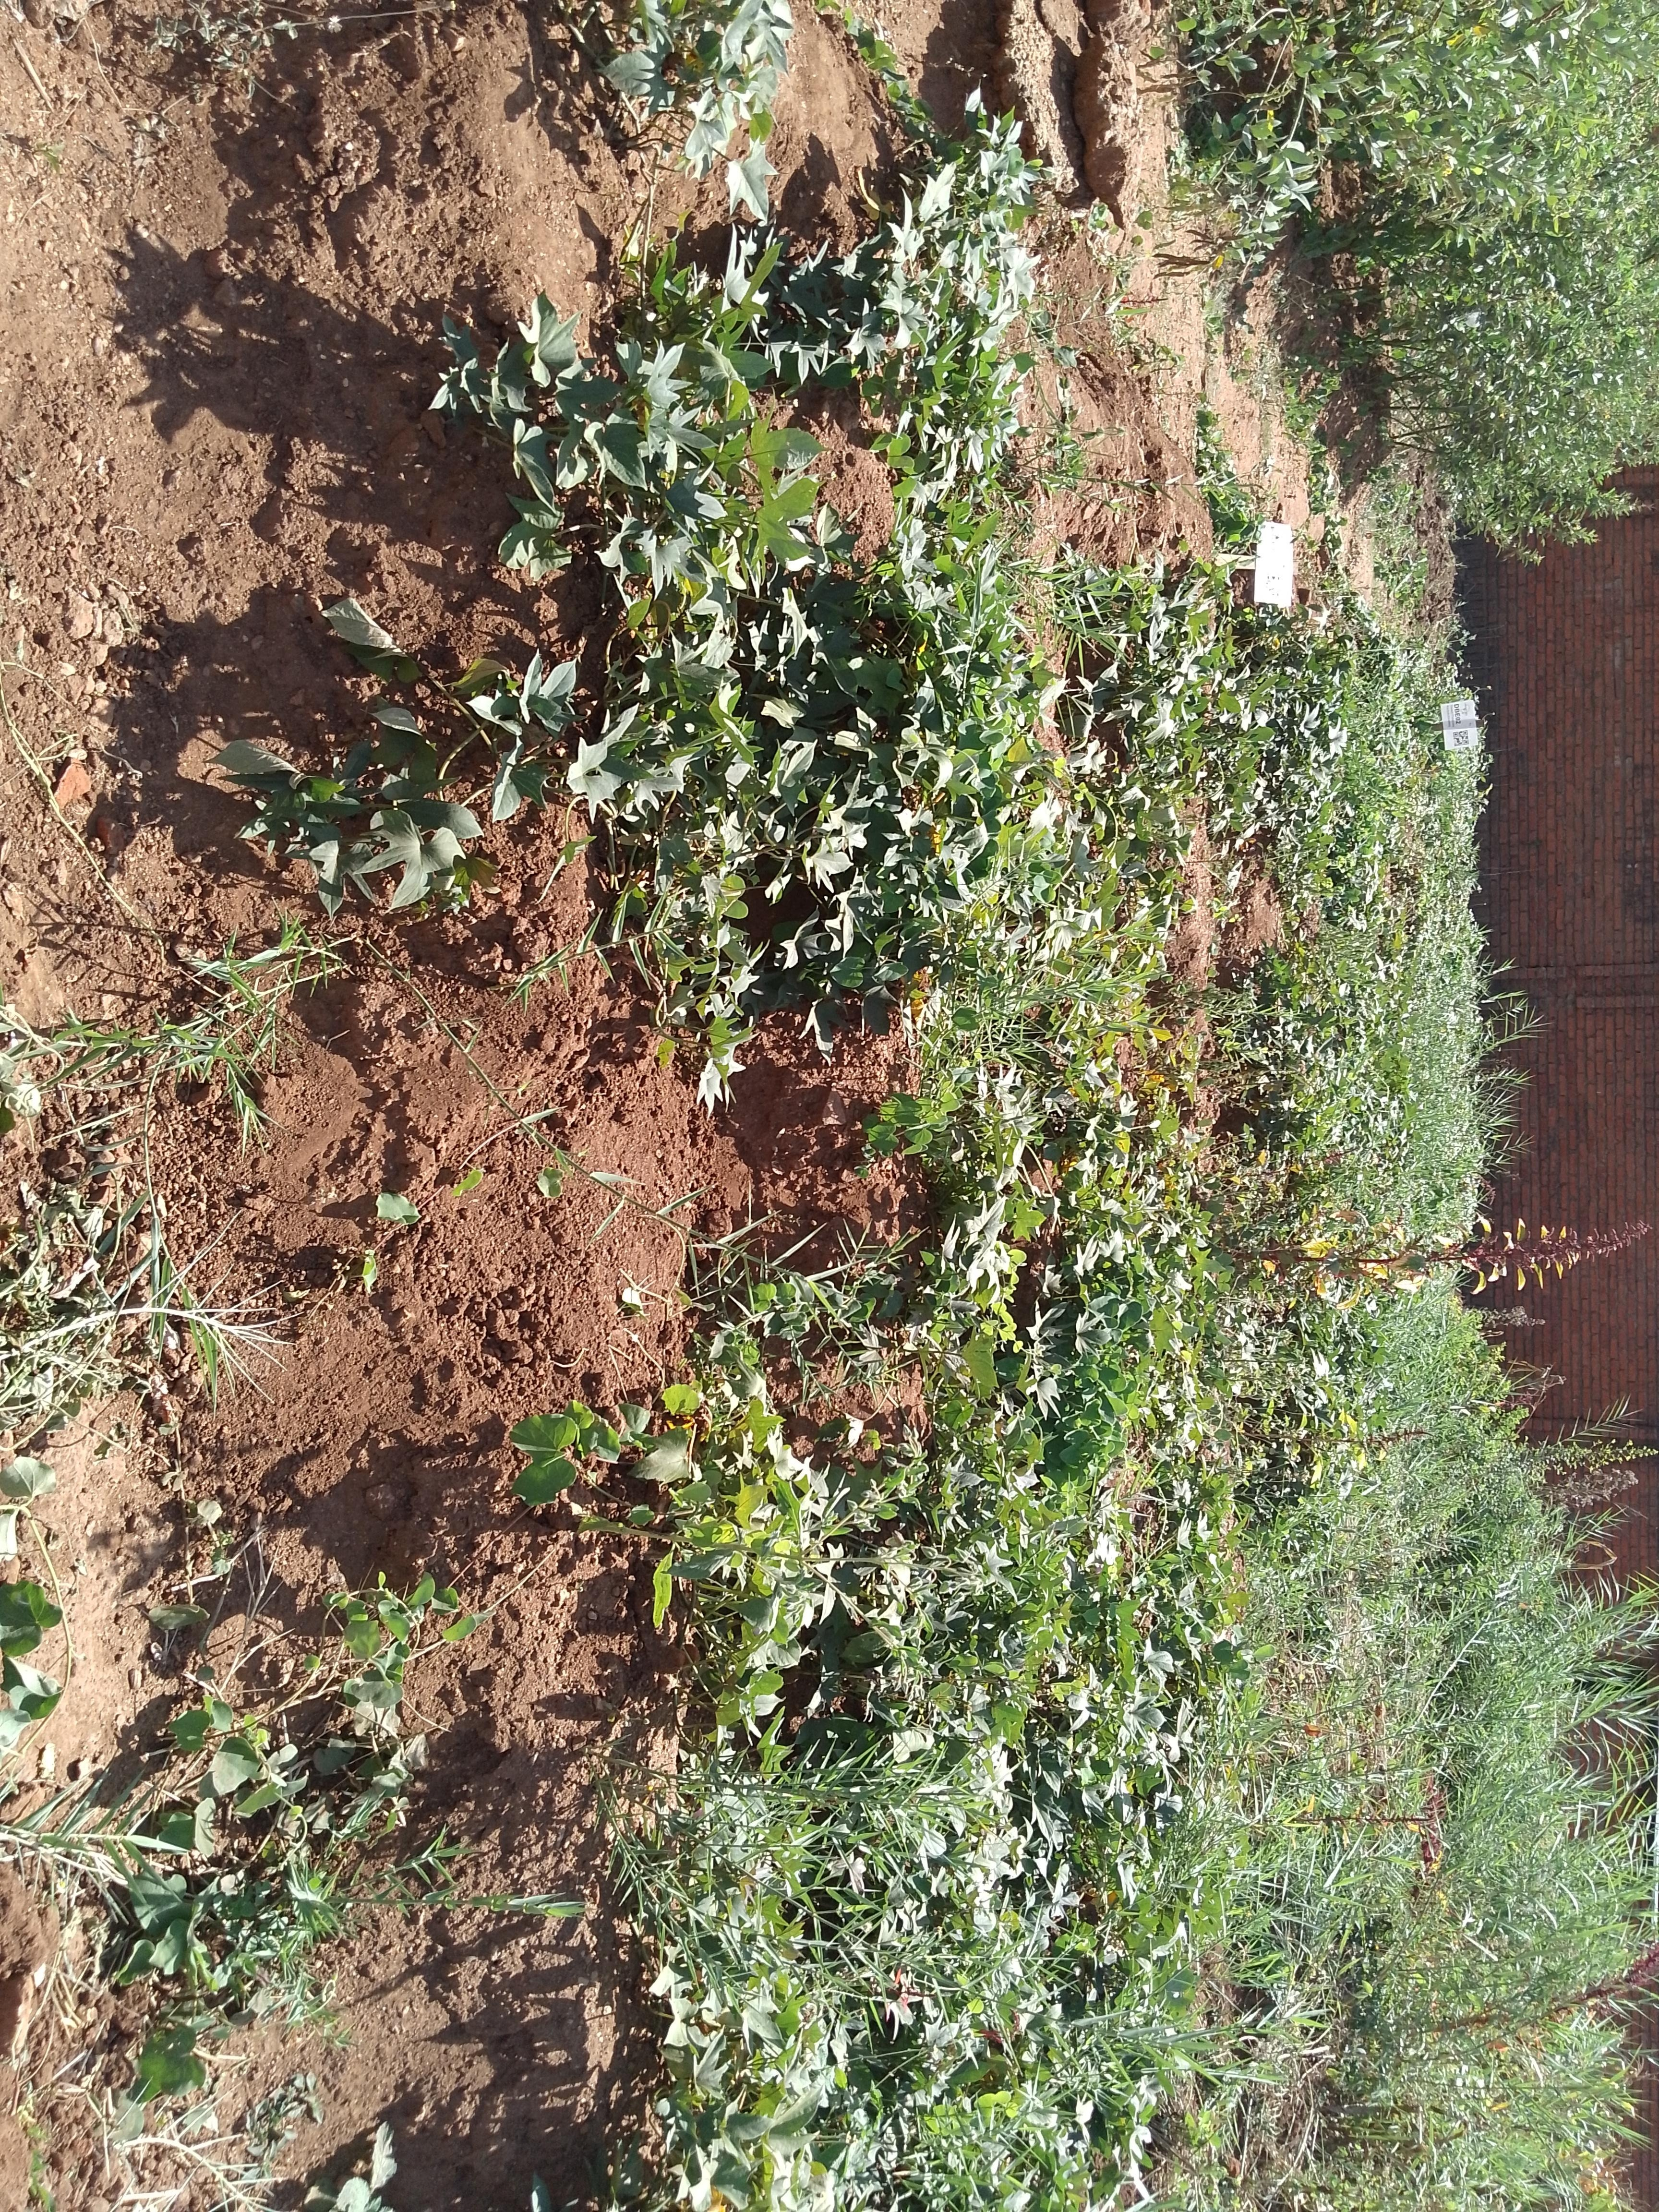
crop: sweet potato
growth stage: harvest maturity
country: Malawi
